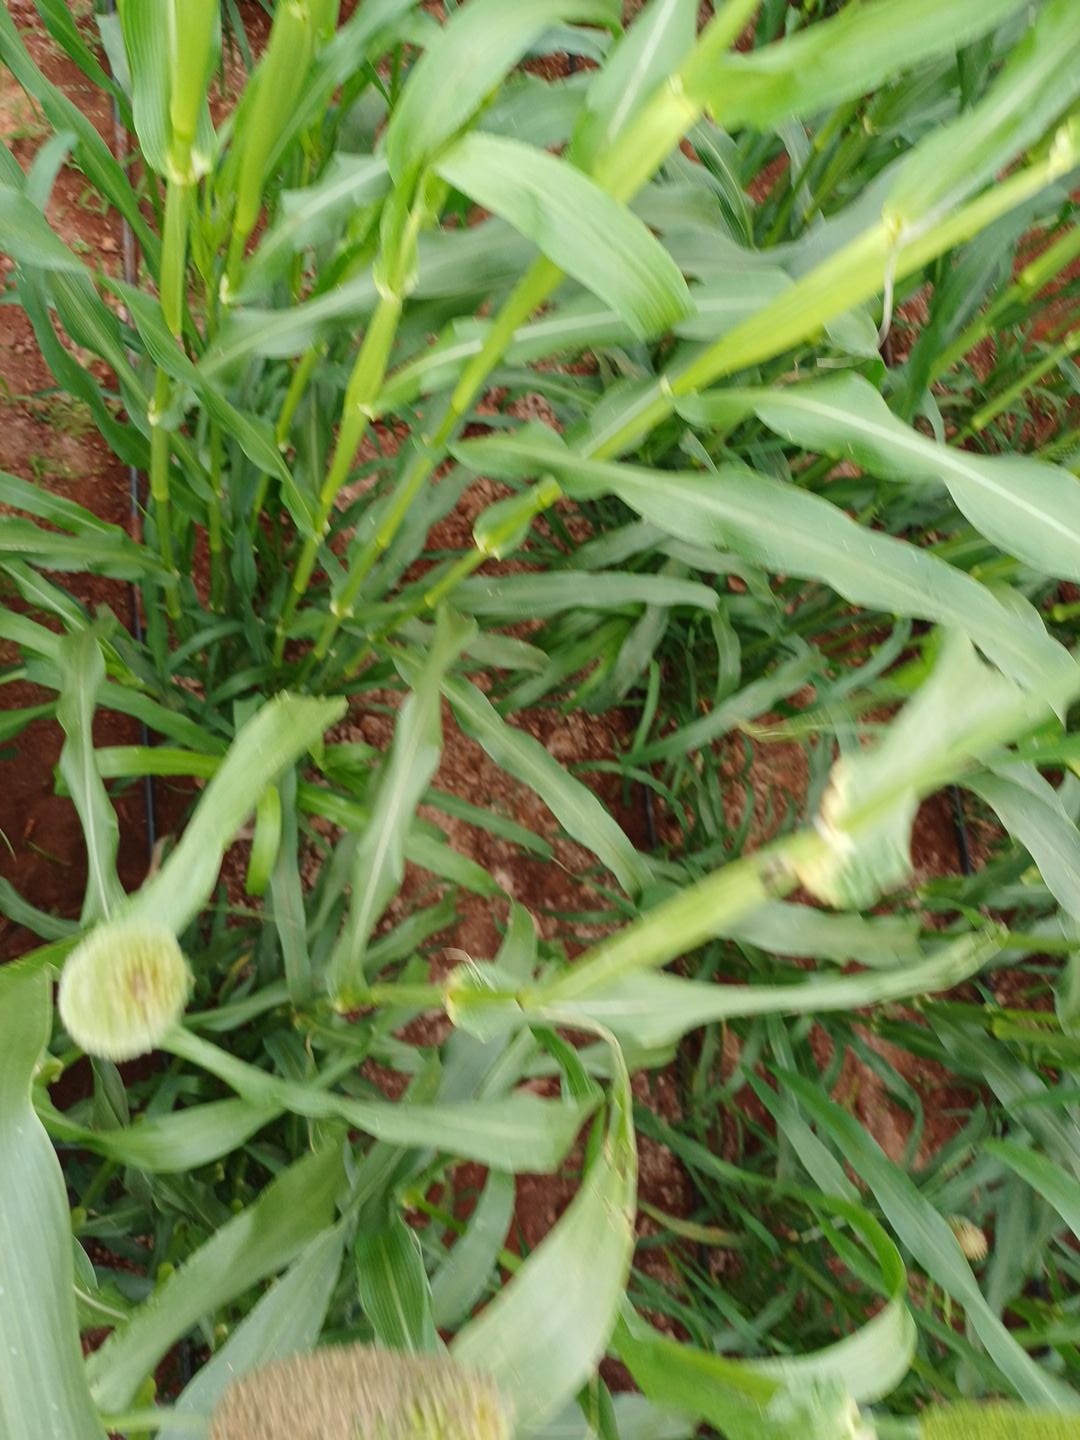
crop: pearl millet
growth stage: flowering
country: Kenya
